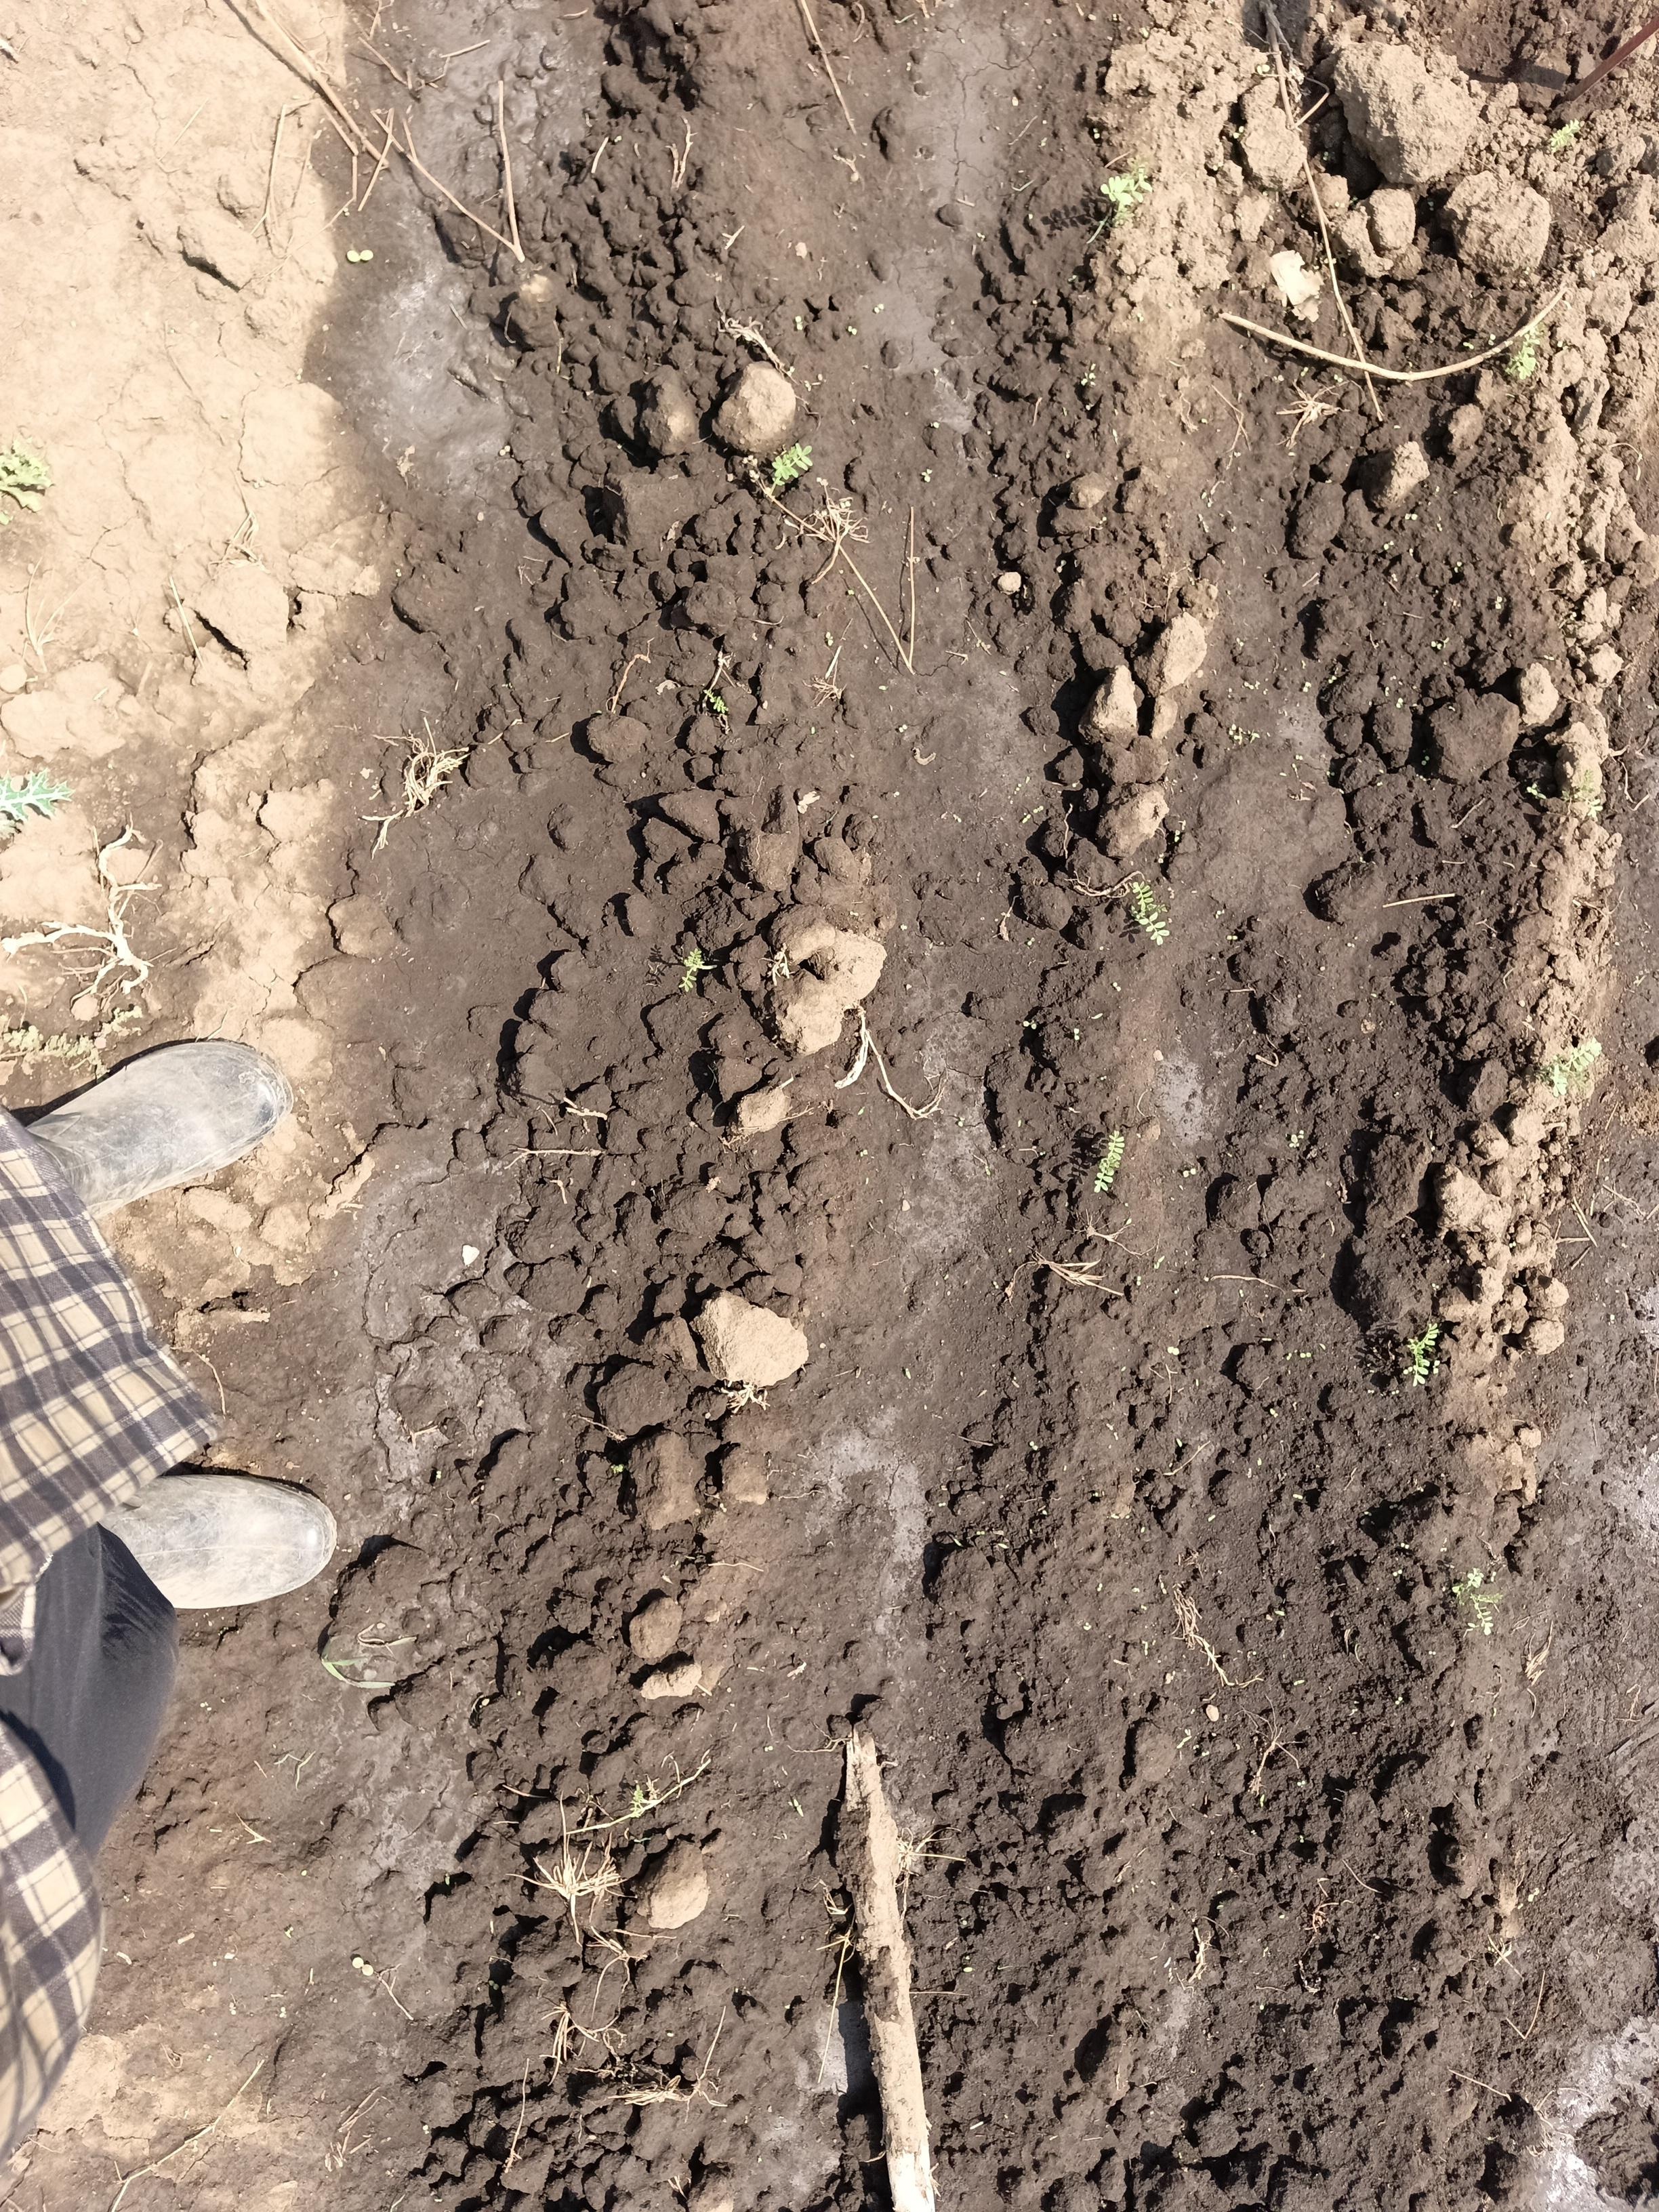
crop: chickpea
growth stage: emergence
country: Tanzania
